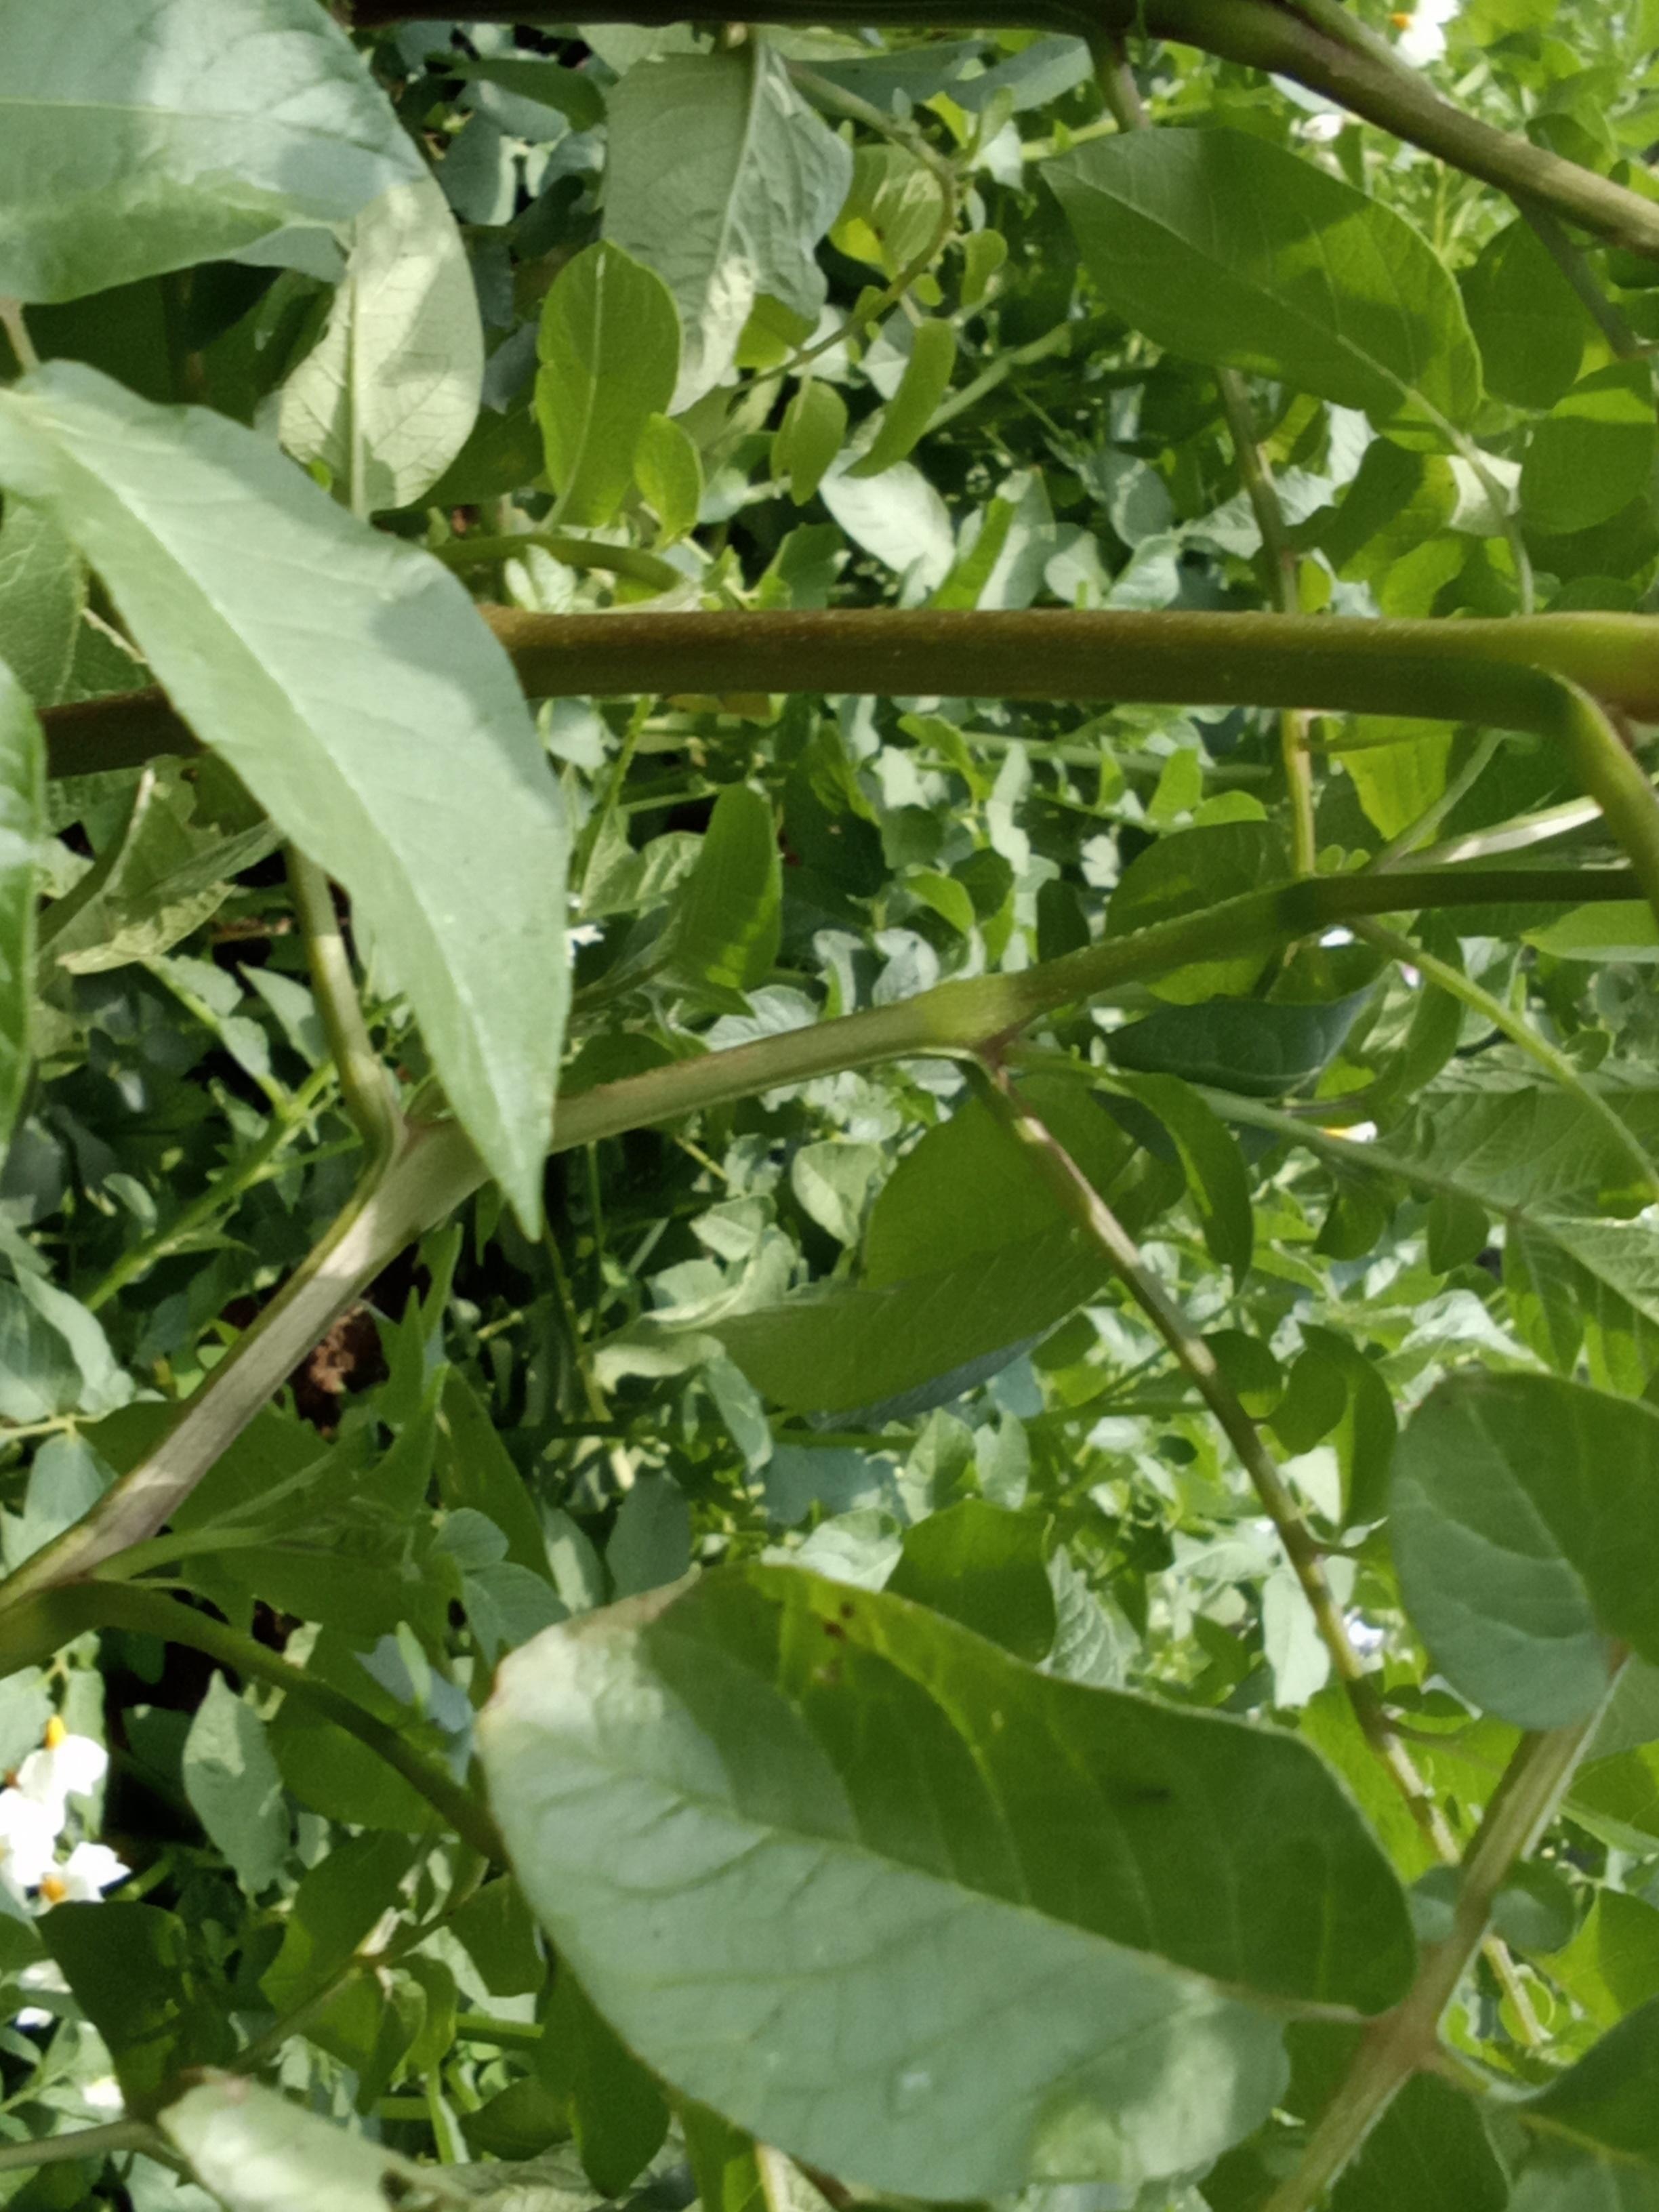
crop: potato
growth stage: vegetative
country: Kenya
